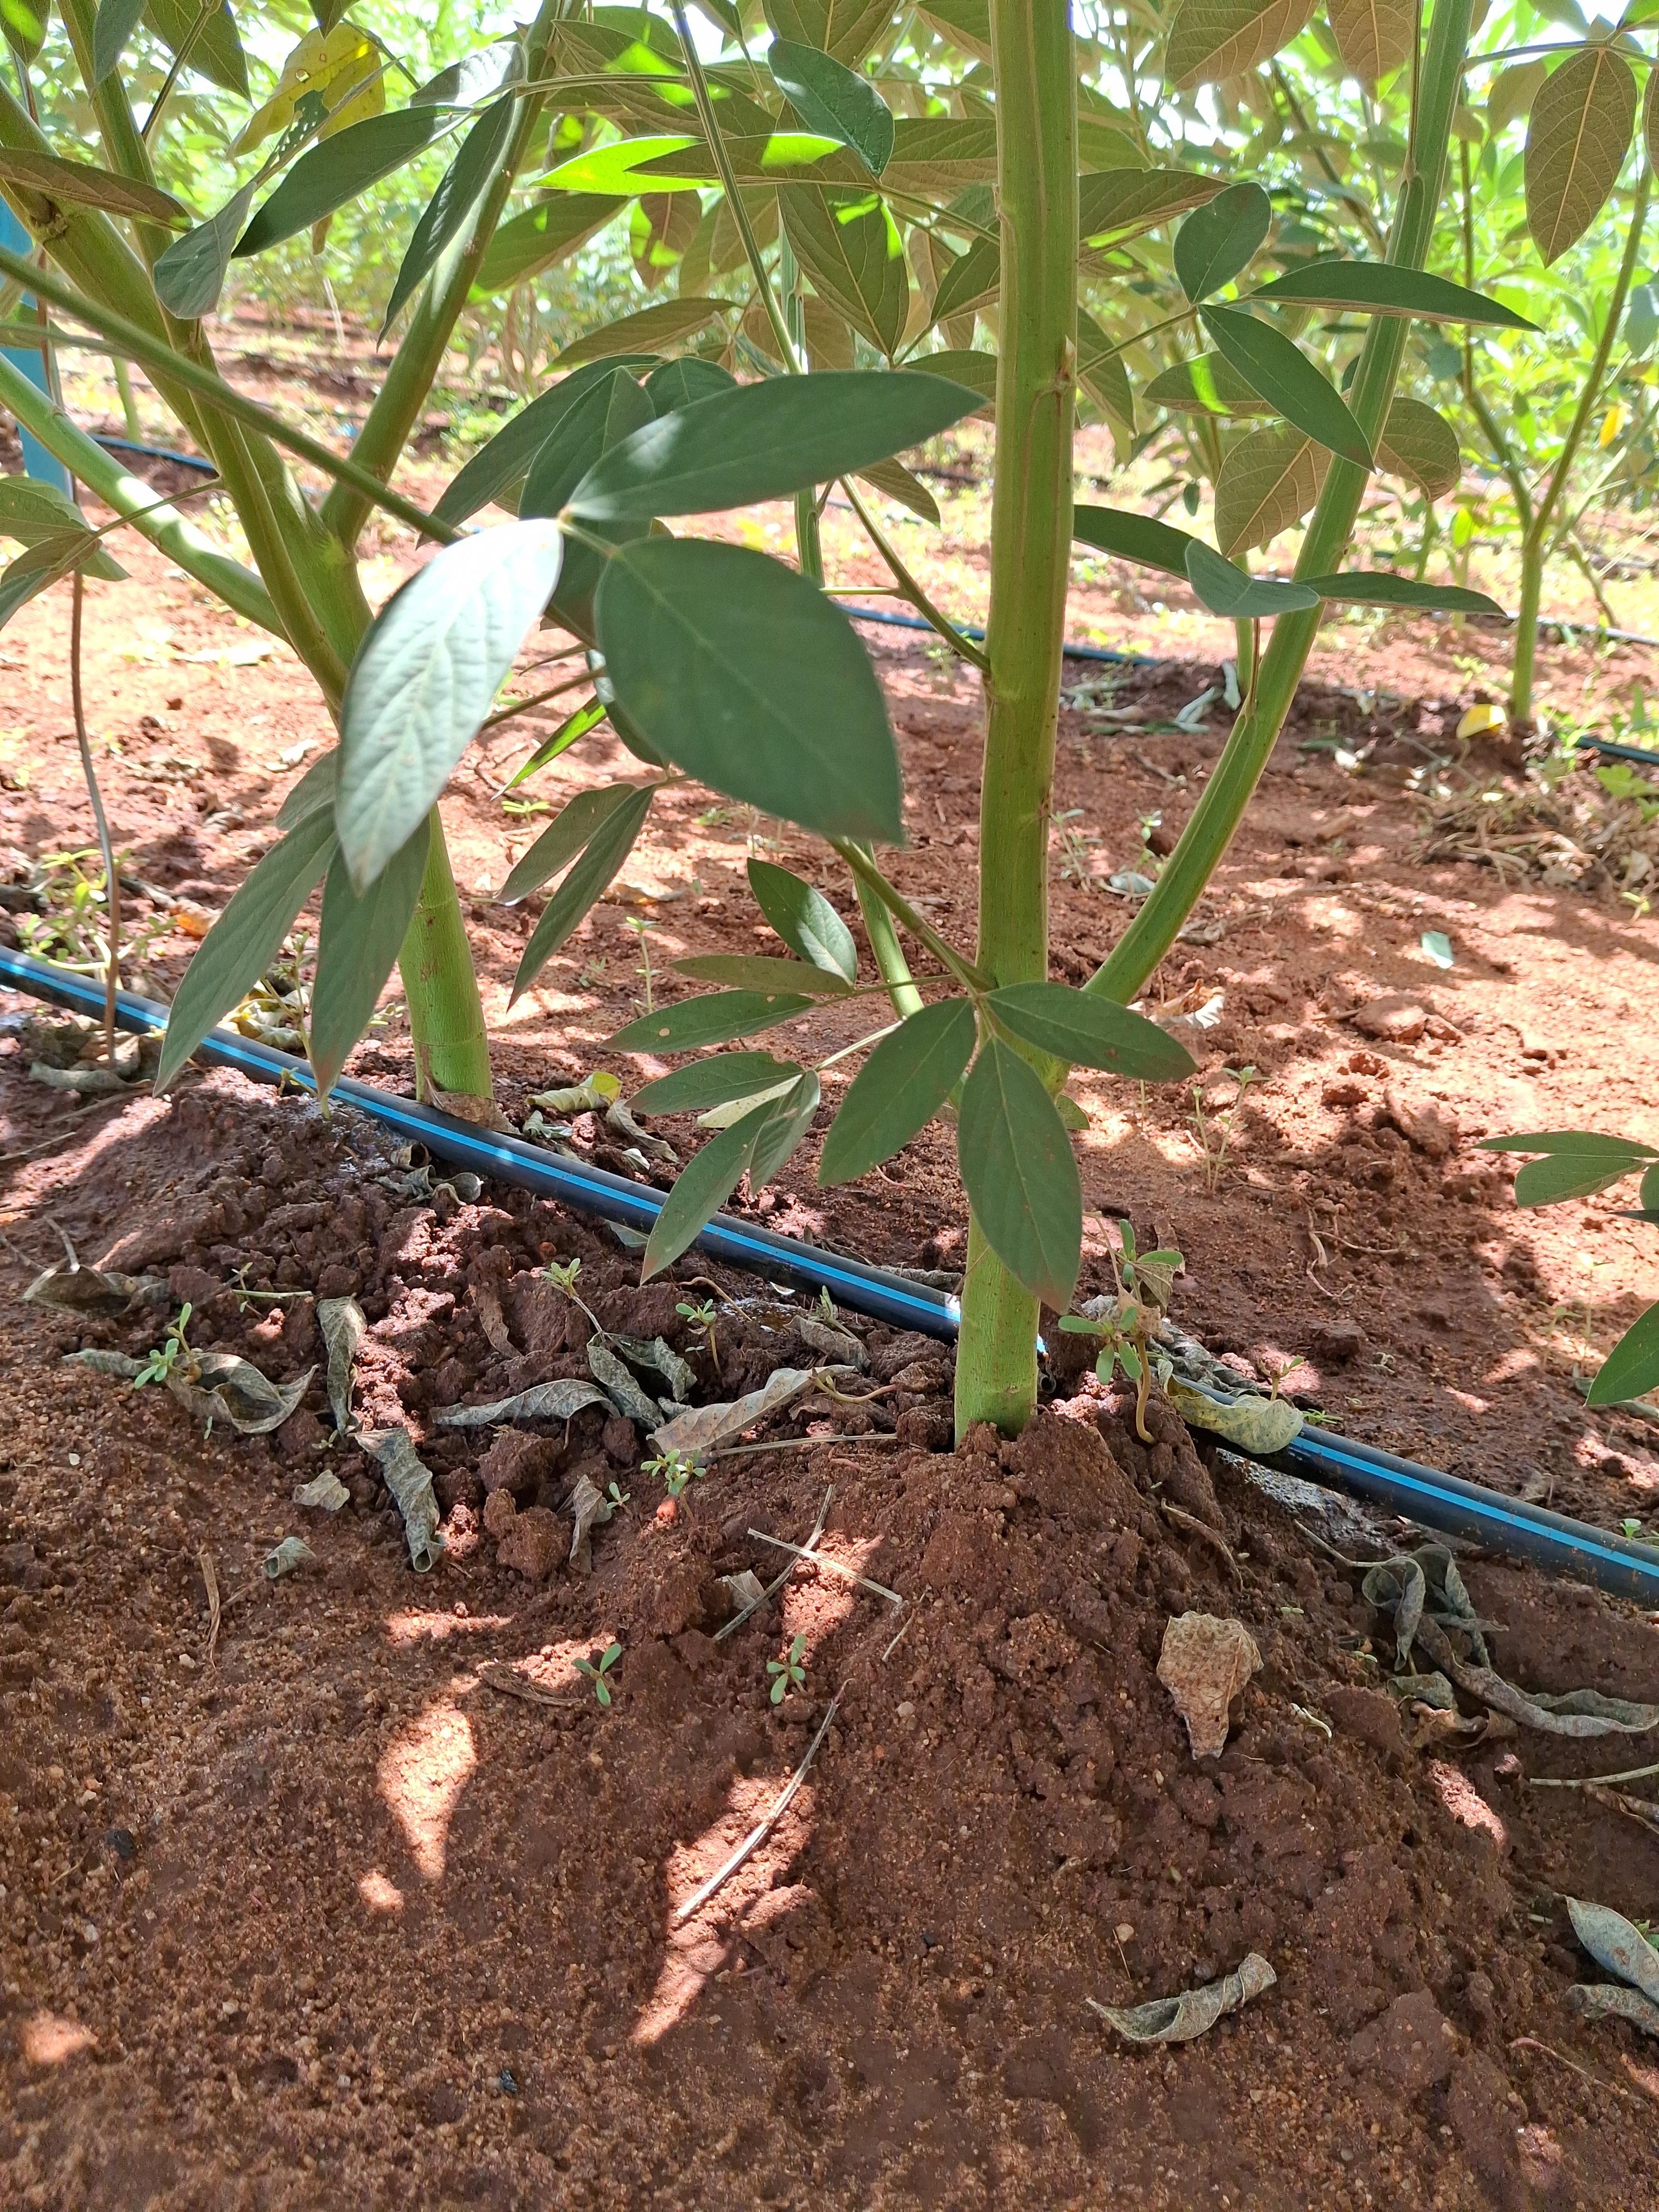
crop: pigeonpea
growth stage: flowering
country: Kenya
